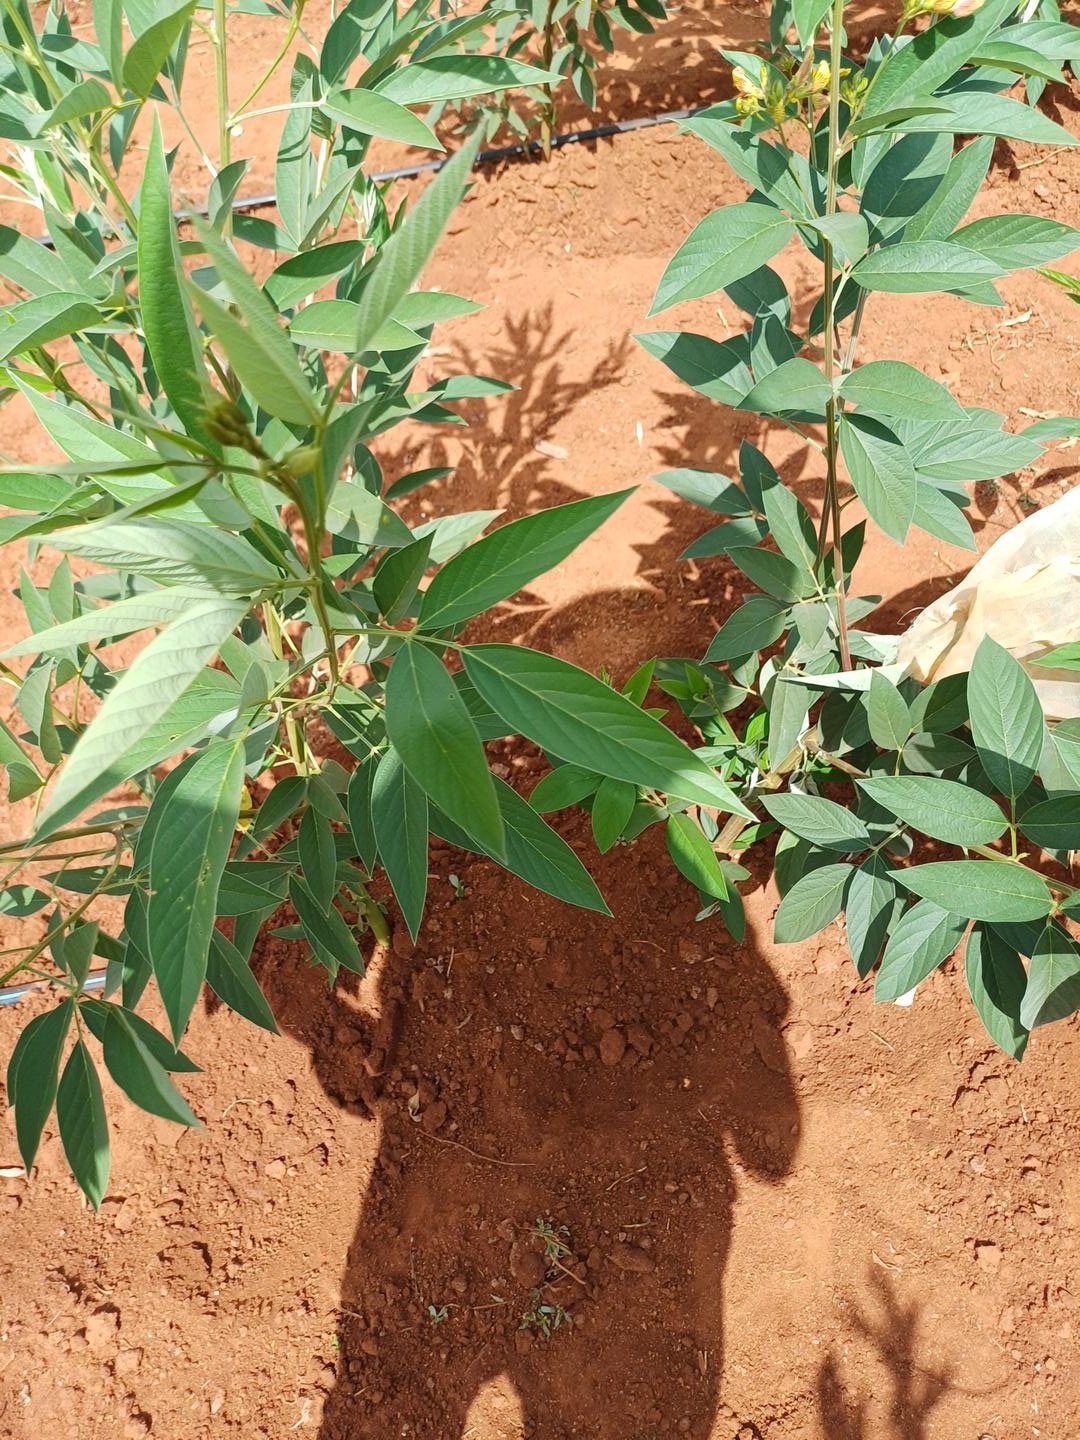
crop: pigeonpea
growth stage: vegetative
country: Kenya
